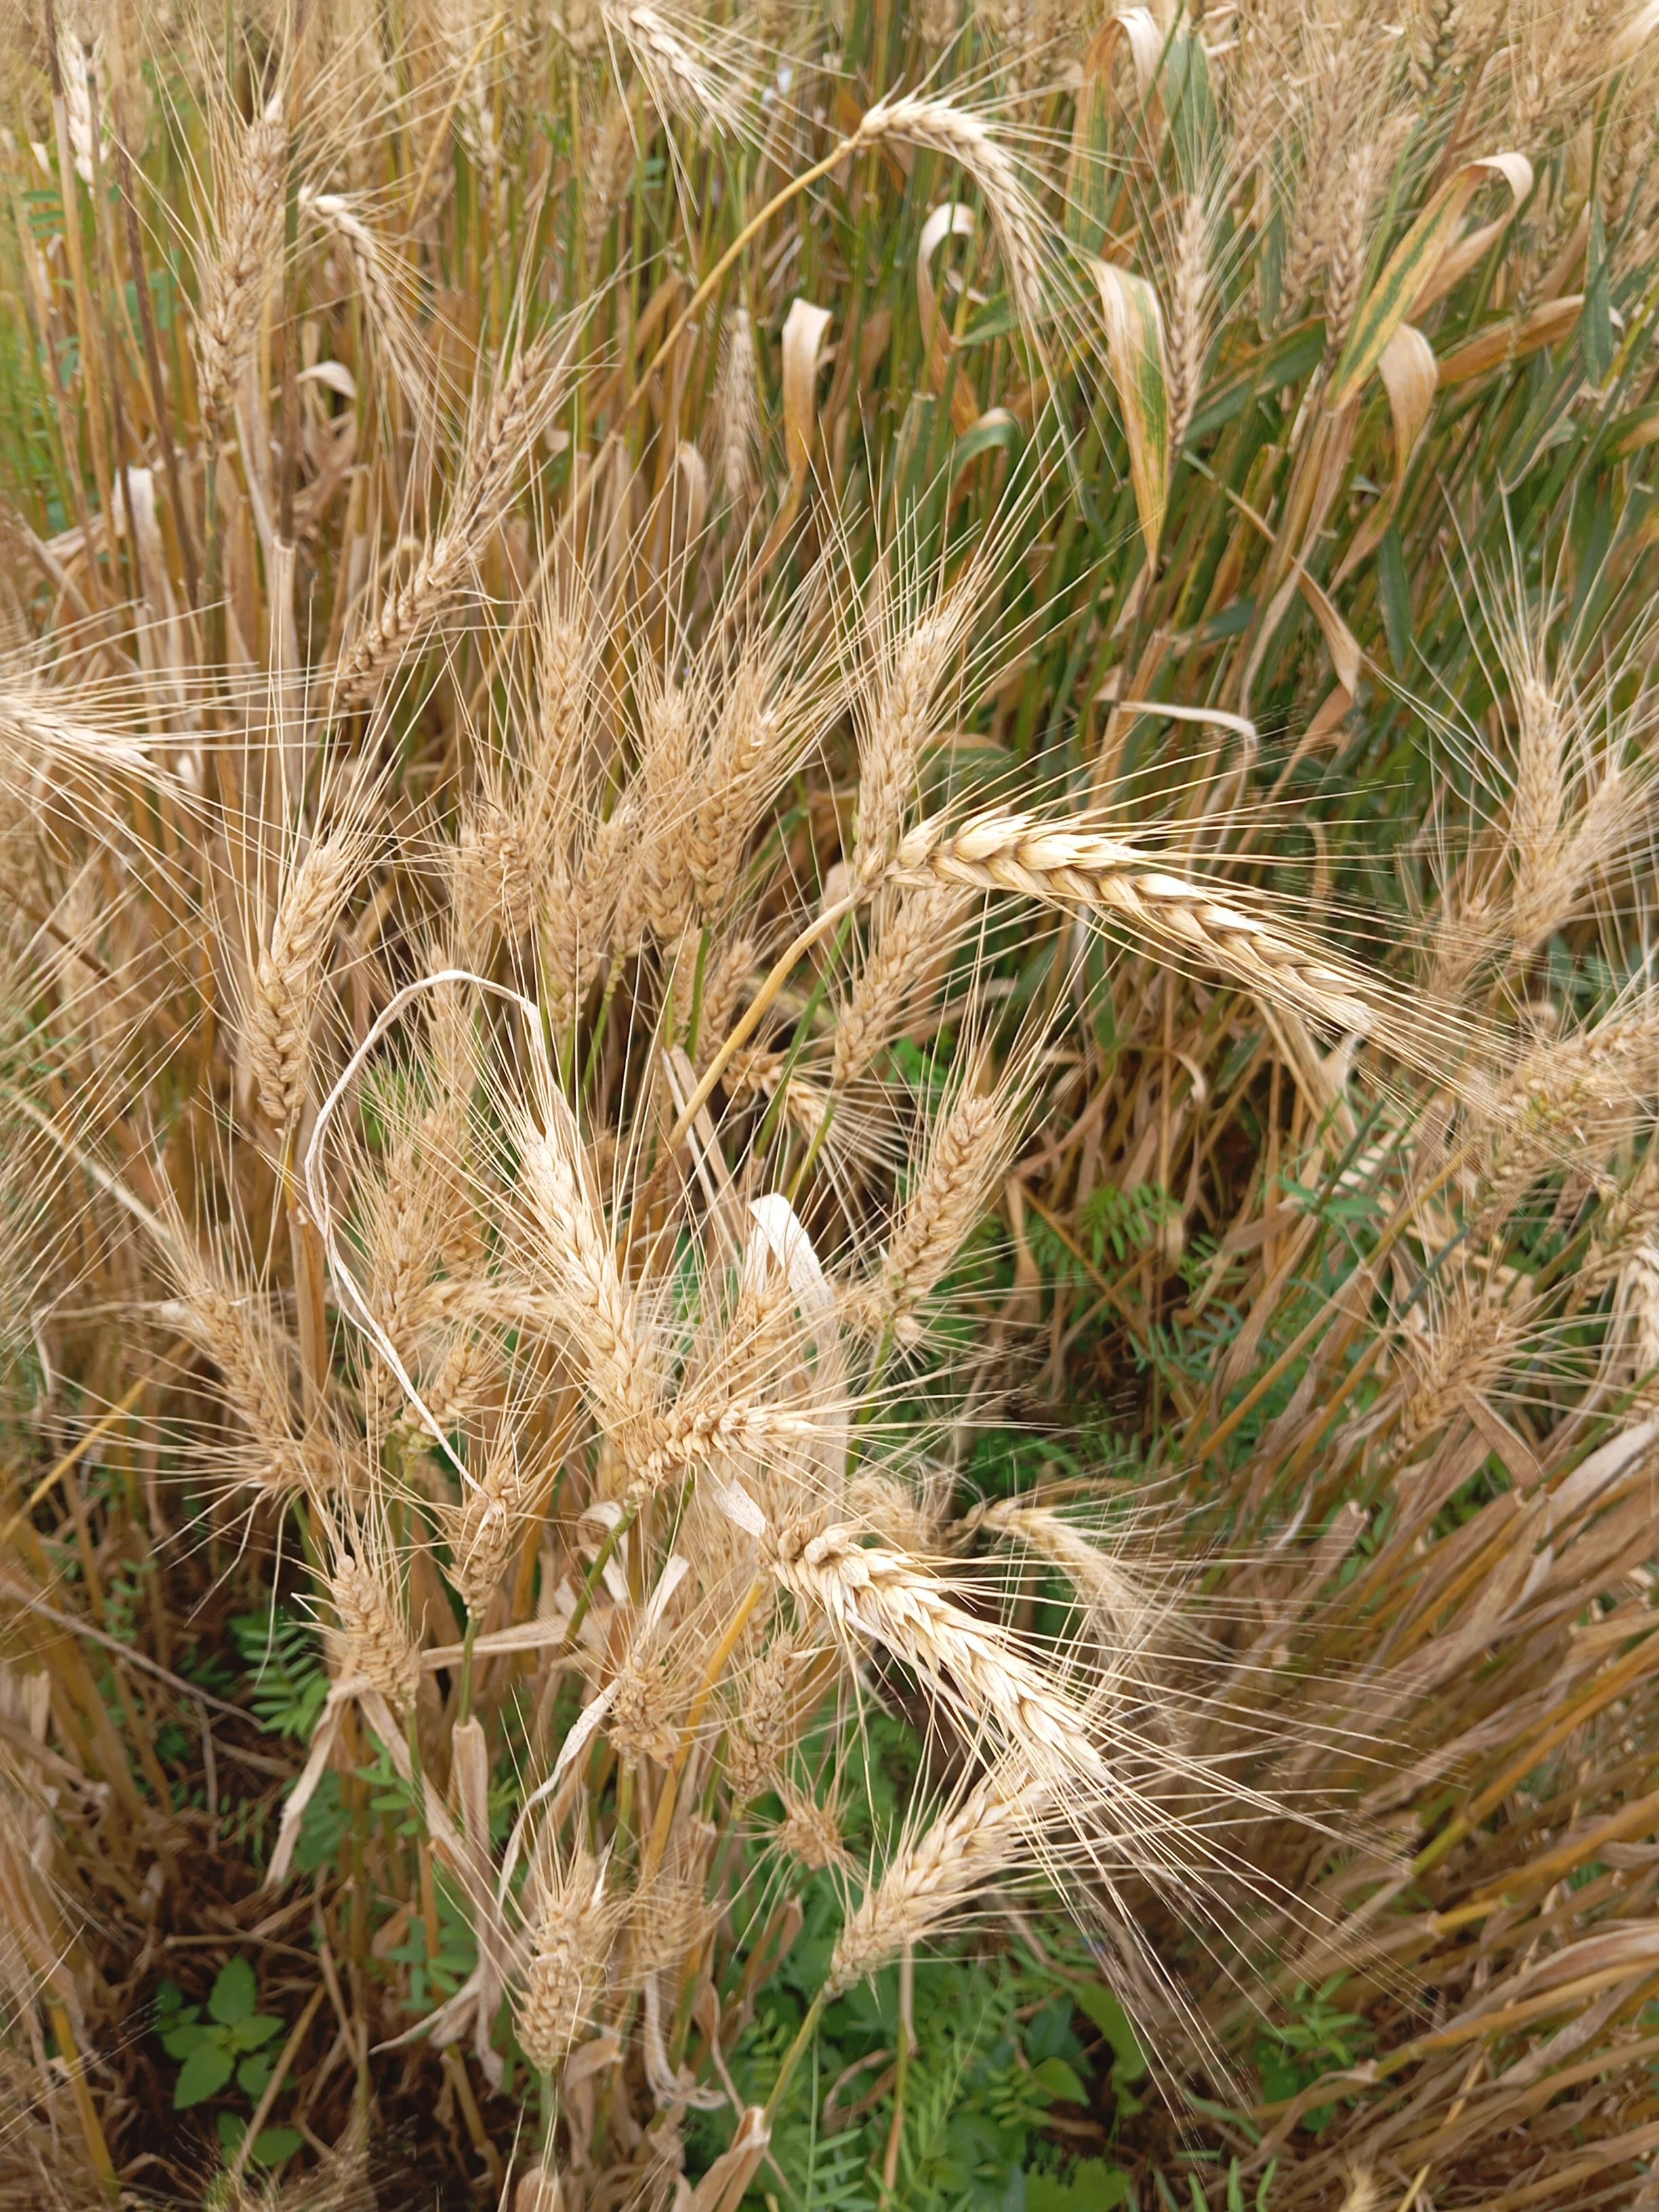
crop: wheat
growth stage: maturity
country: Kenya
